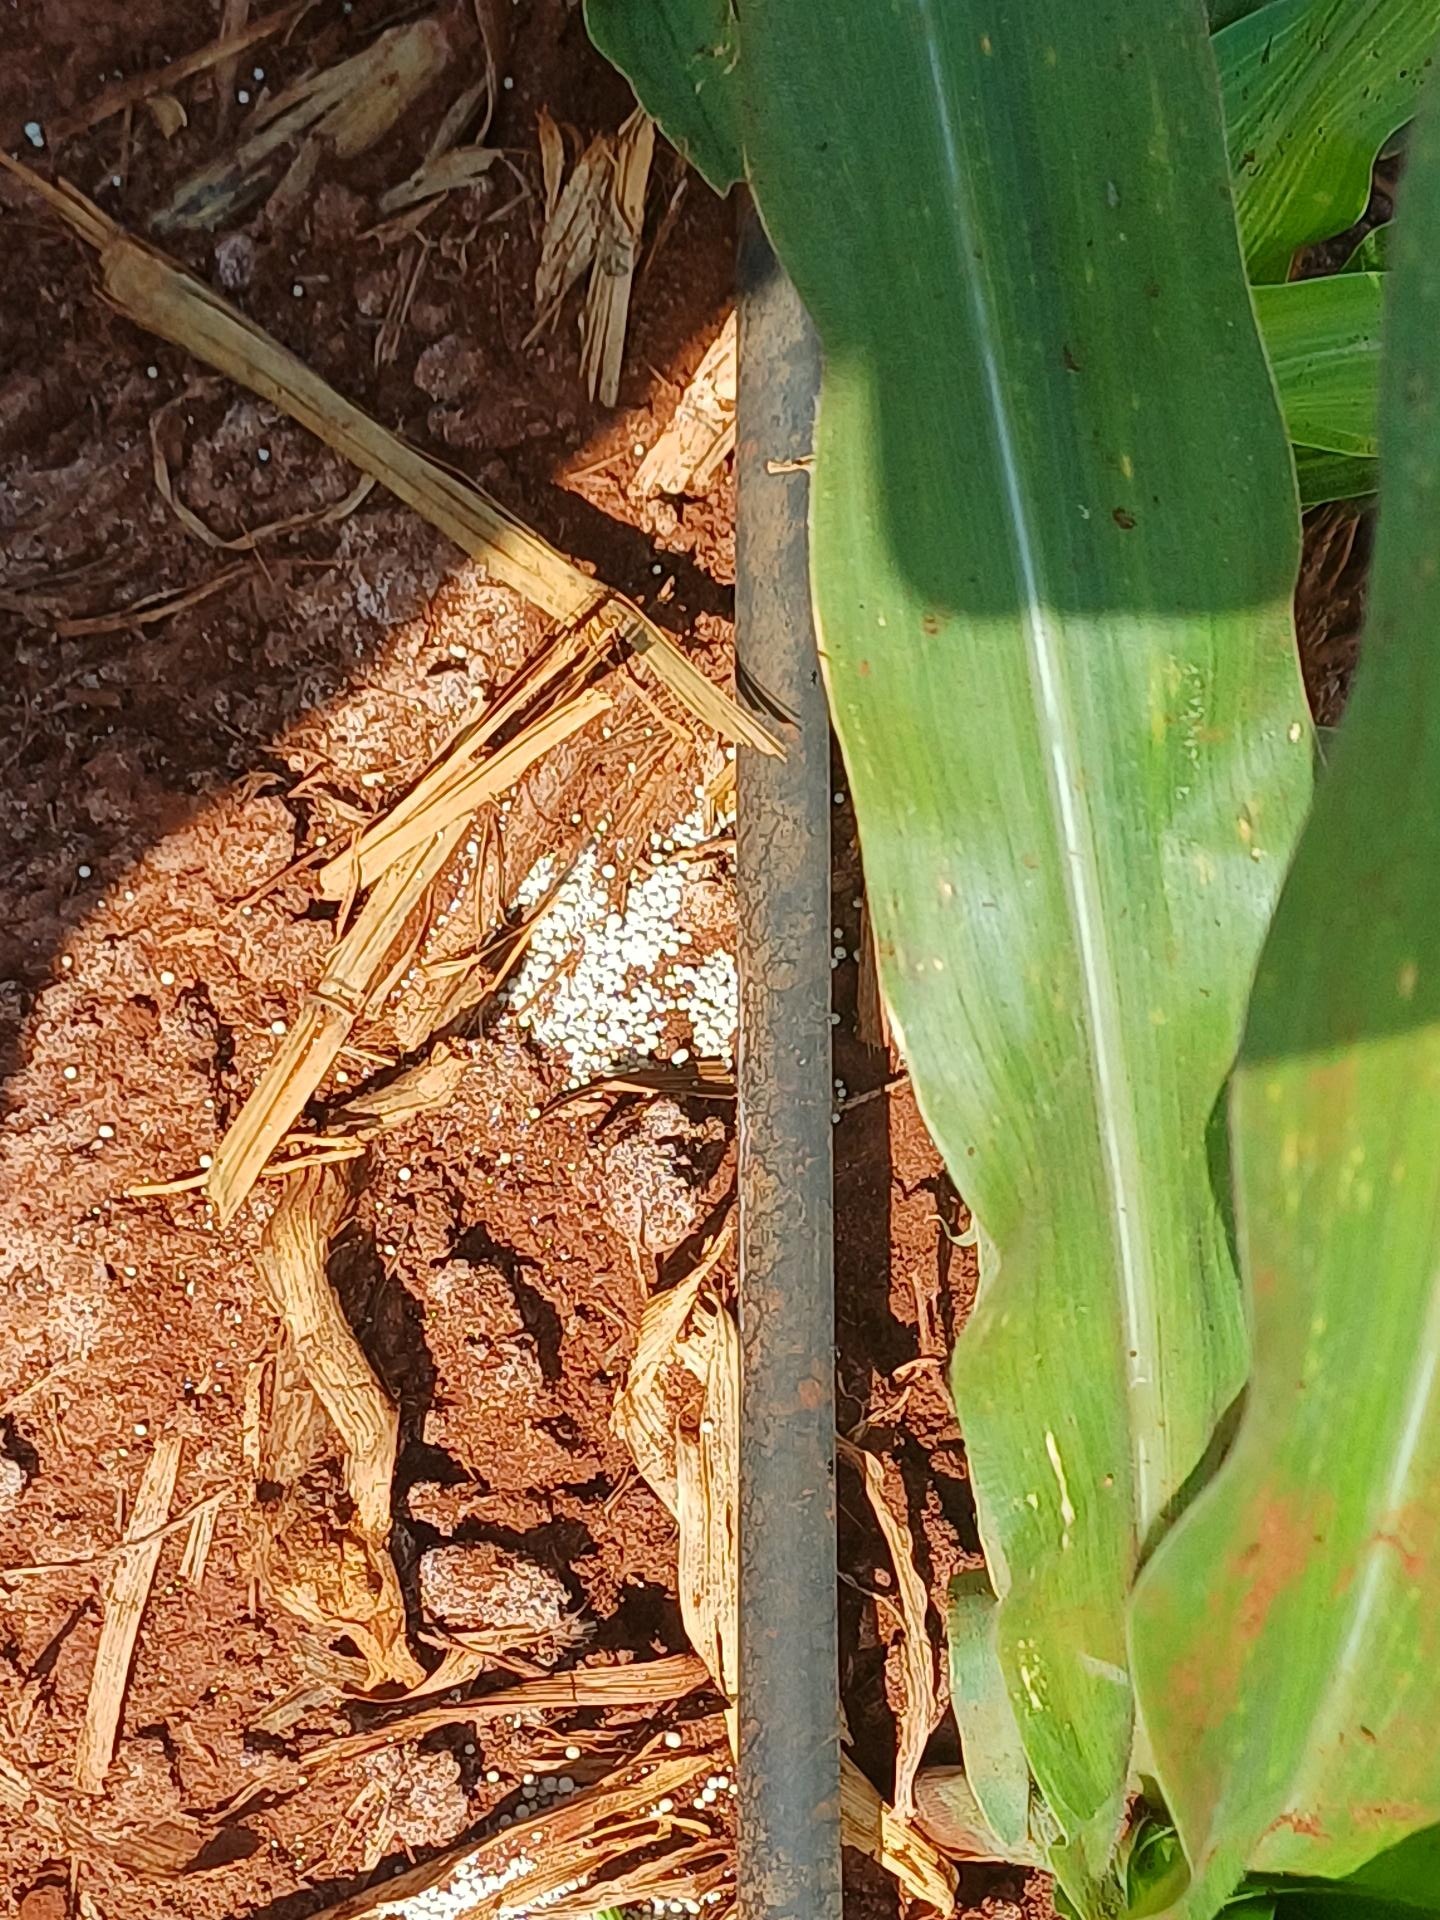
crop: sorghum
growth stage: vegetative
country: Kenya
